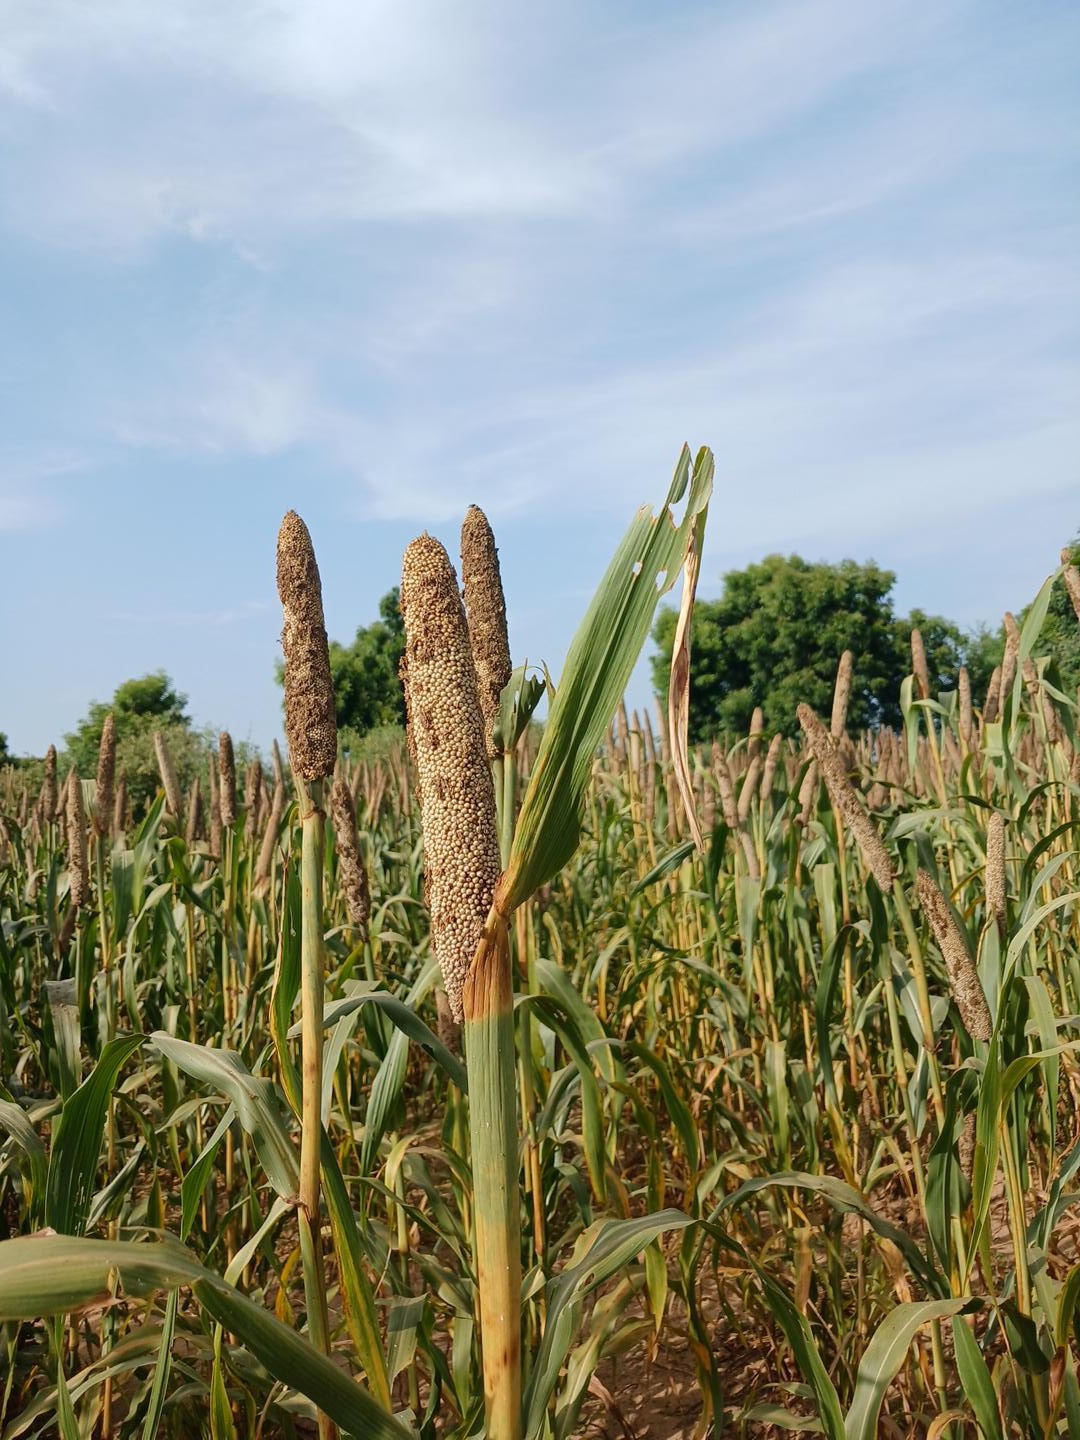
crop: pearl millet
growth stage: maturity
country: Senegal
